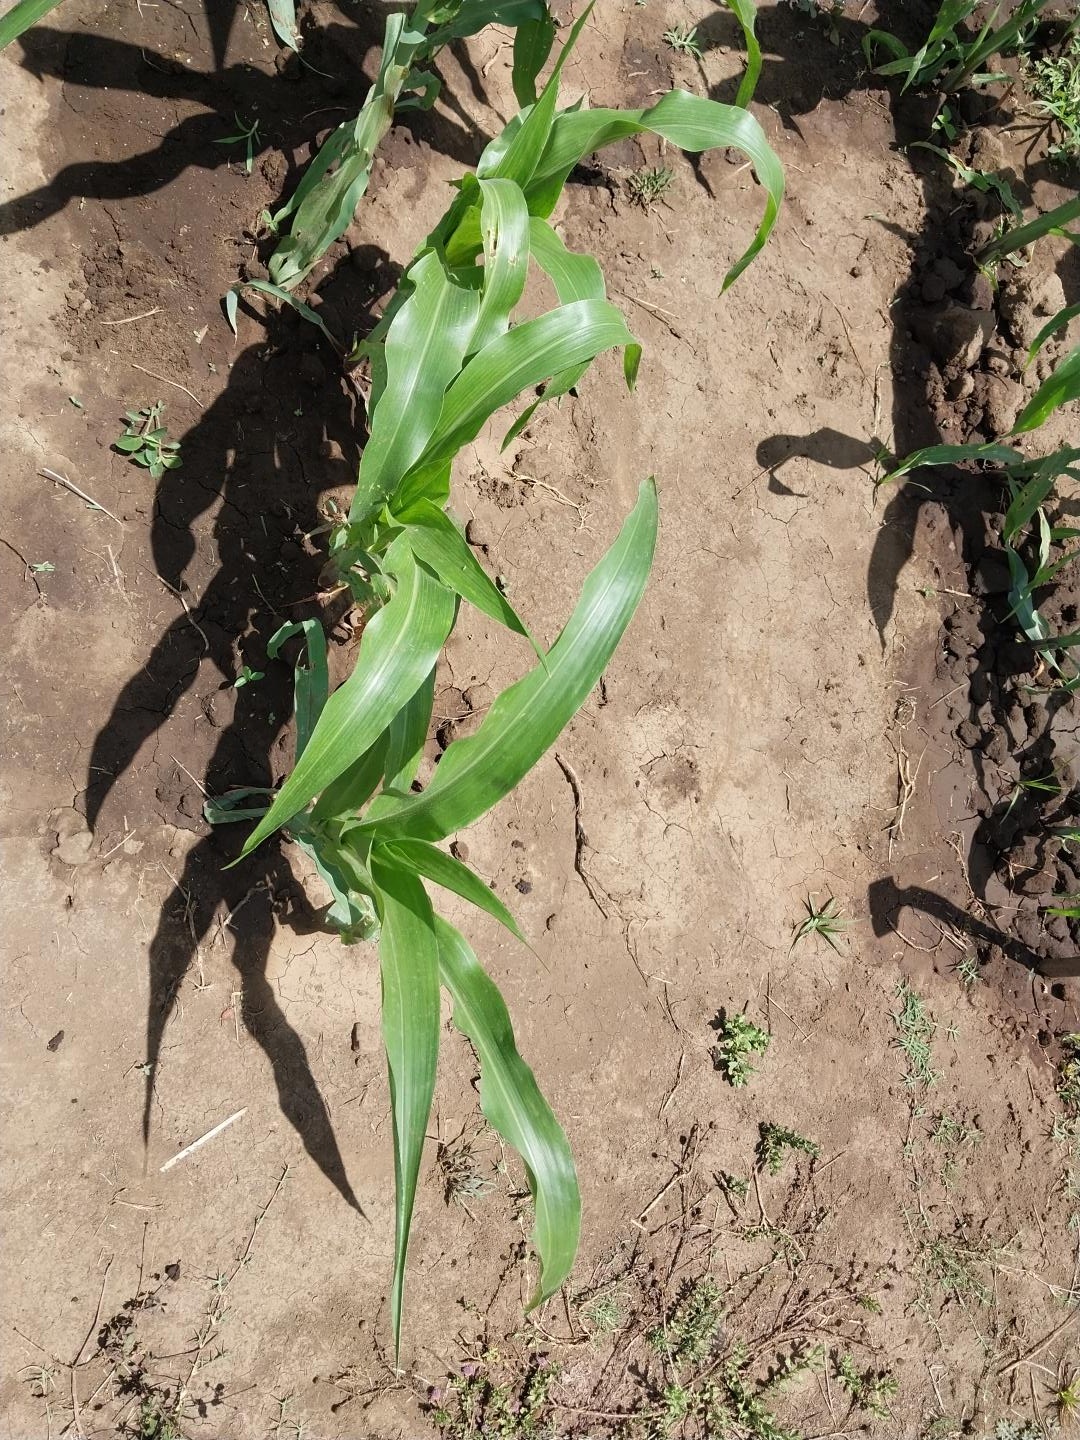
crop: maize
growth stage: vegetative
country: Tanzania
